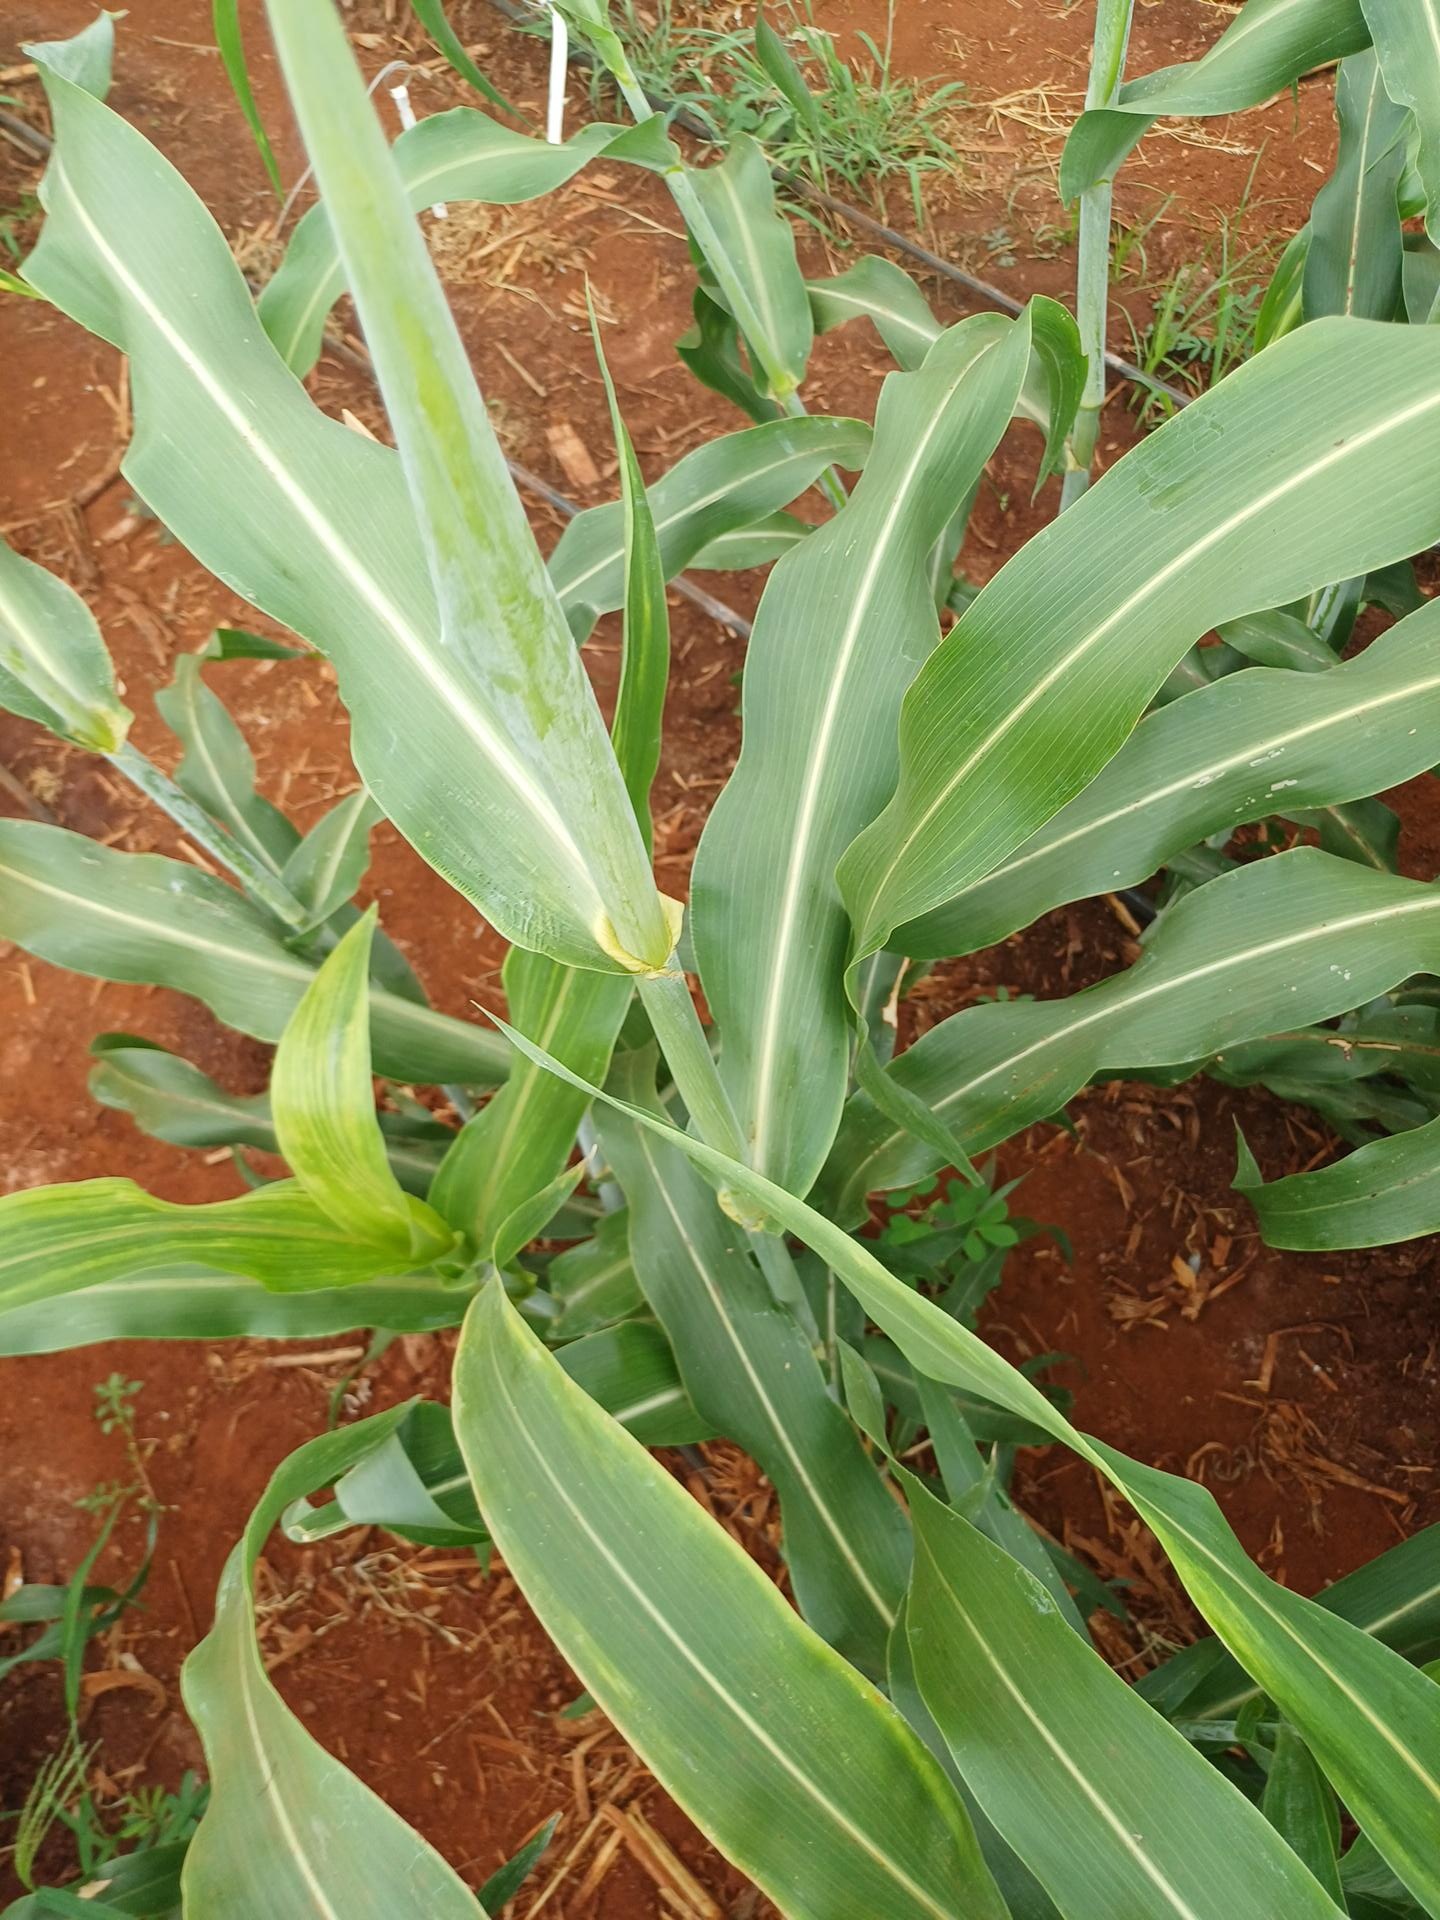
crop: sorghum
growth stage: heading tuber
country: Kenya
